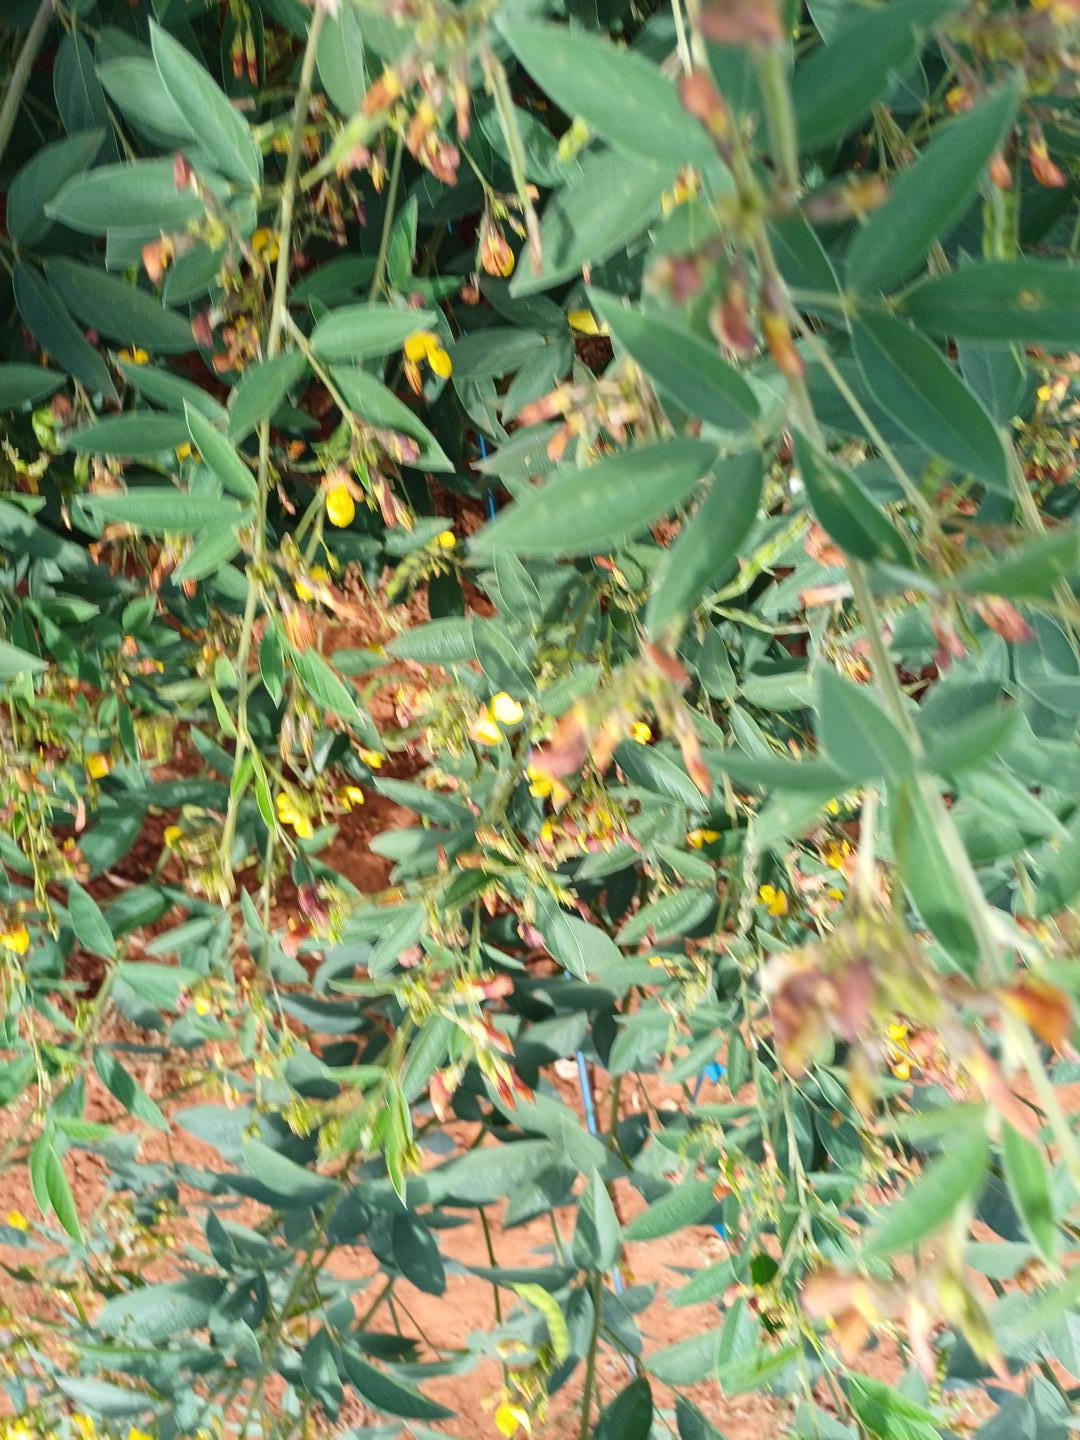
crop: pigeonpea
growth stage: development pod
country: Kenya
